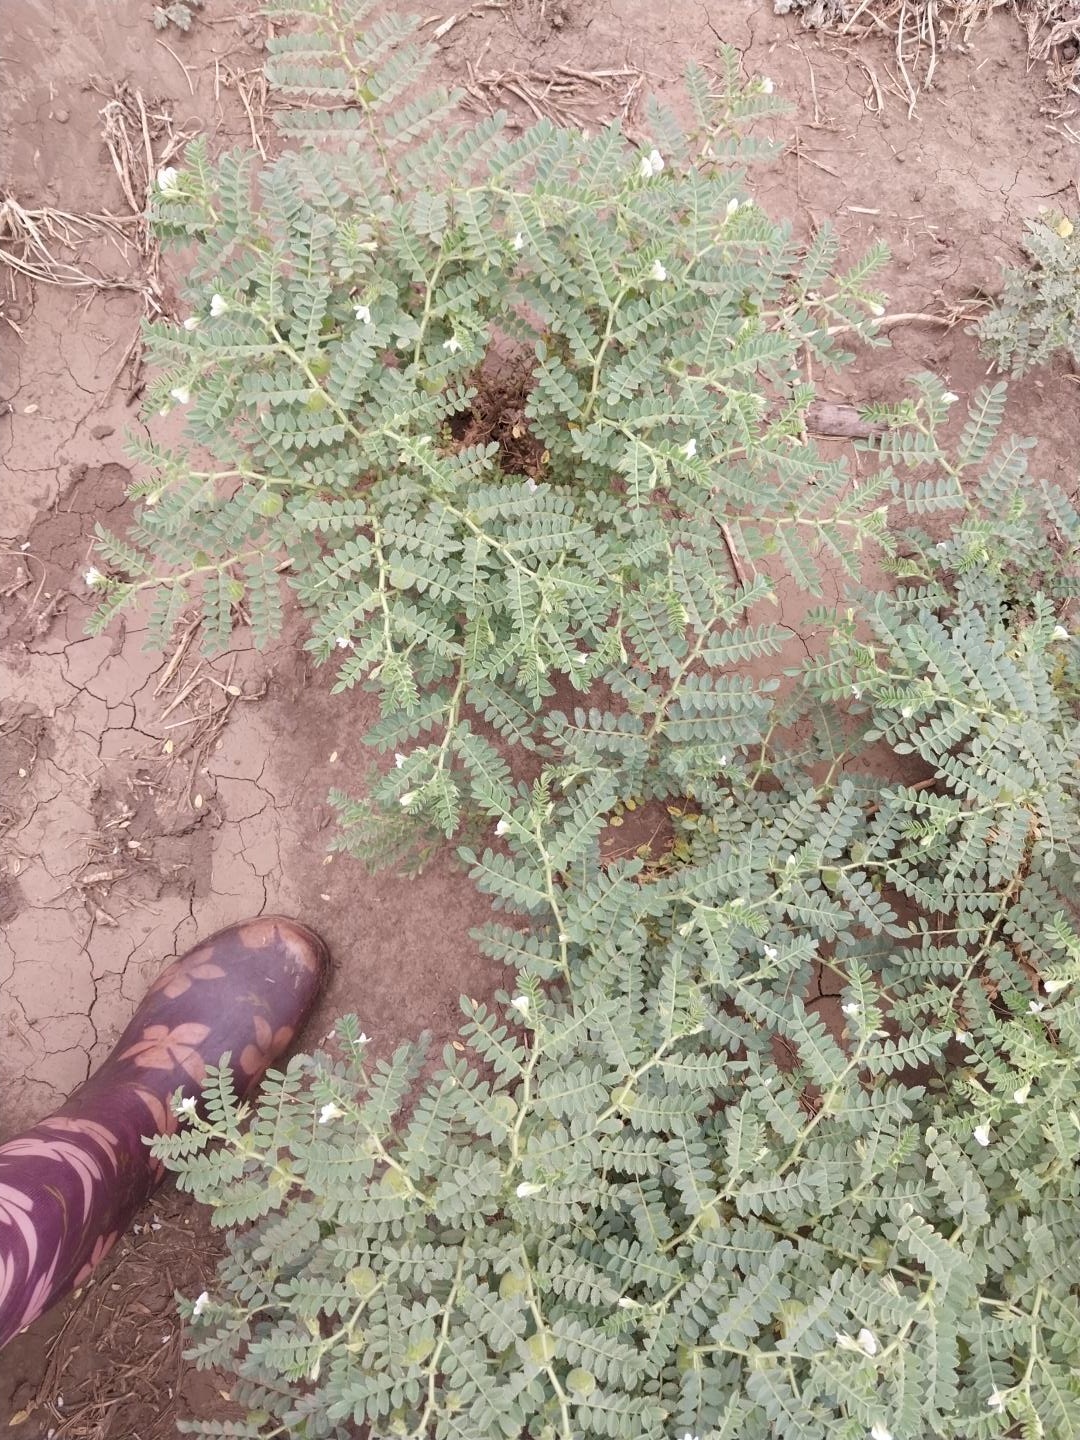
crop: chickpea
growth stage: development pod
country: Tanzania
